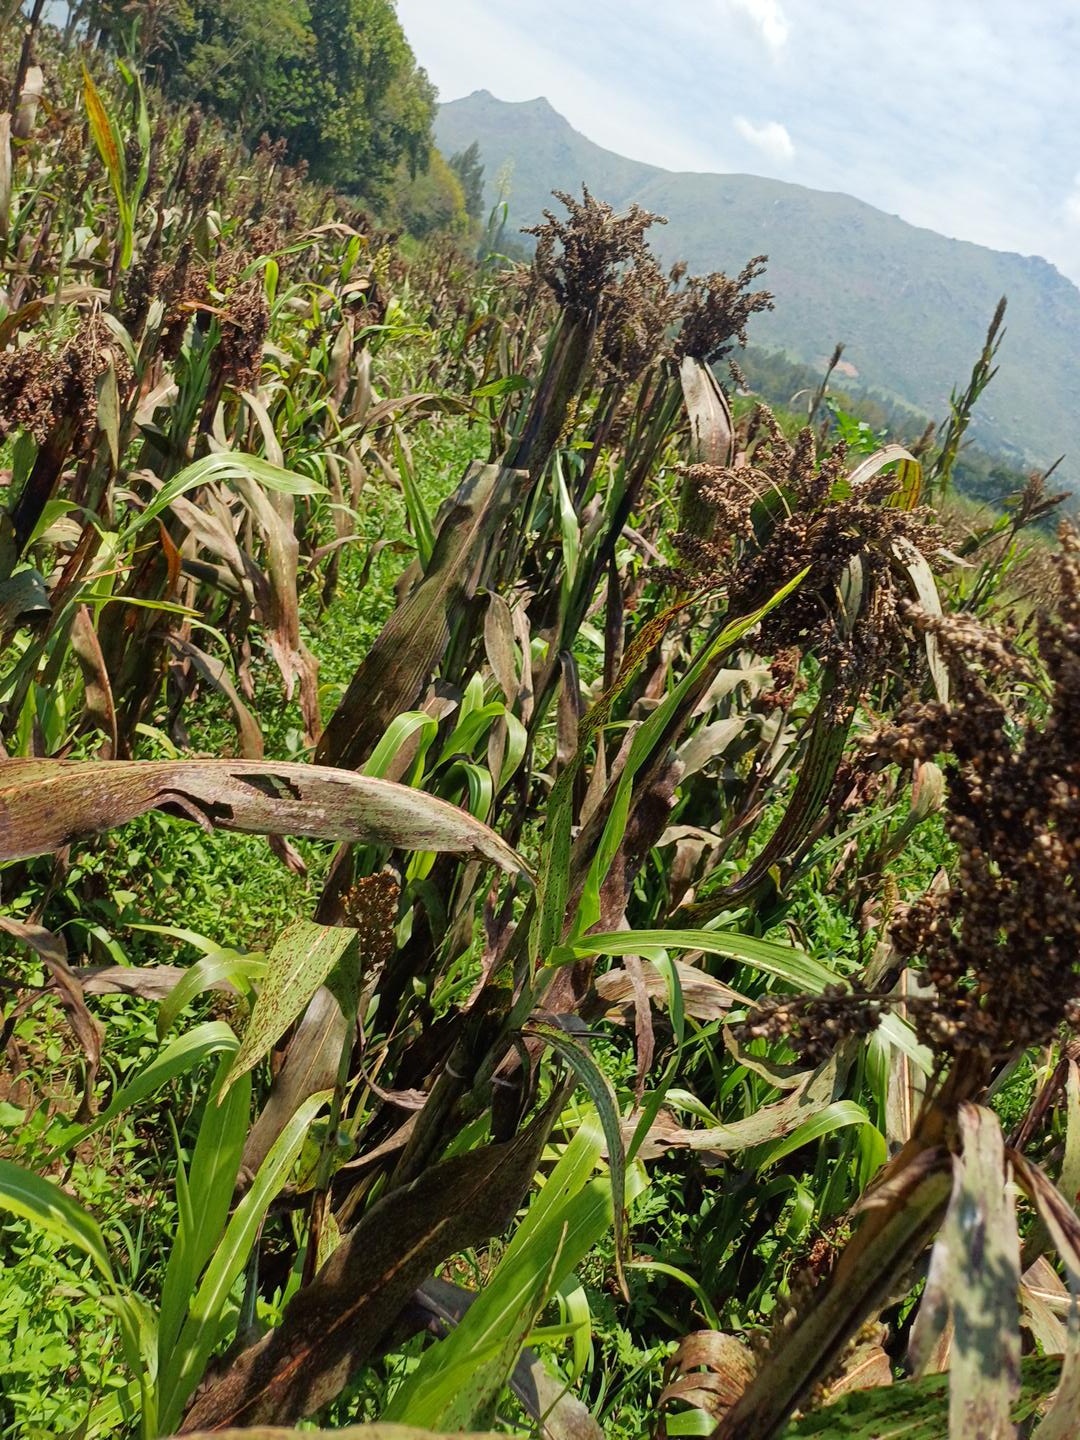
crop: sorghum
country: Kenya
